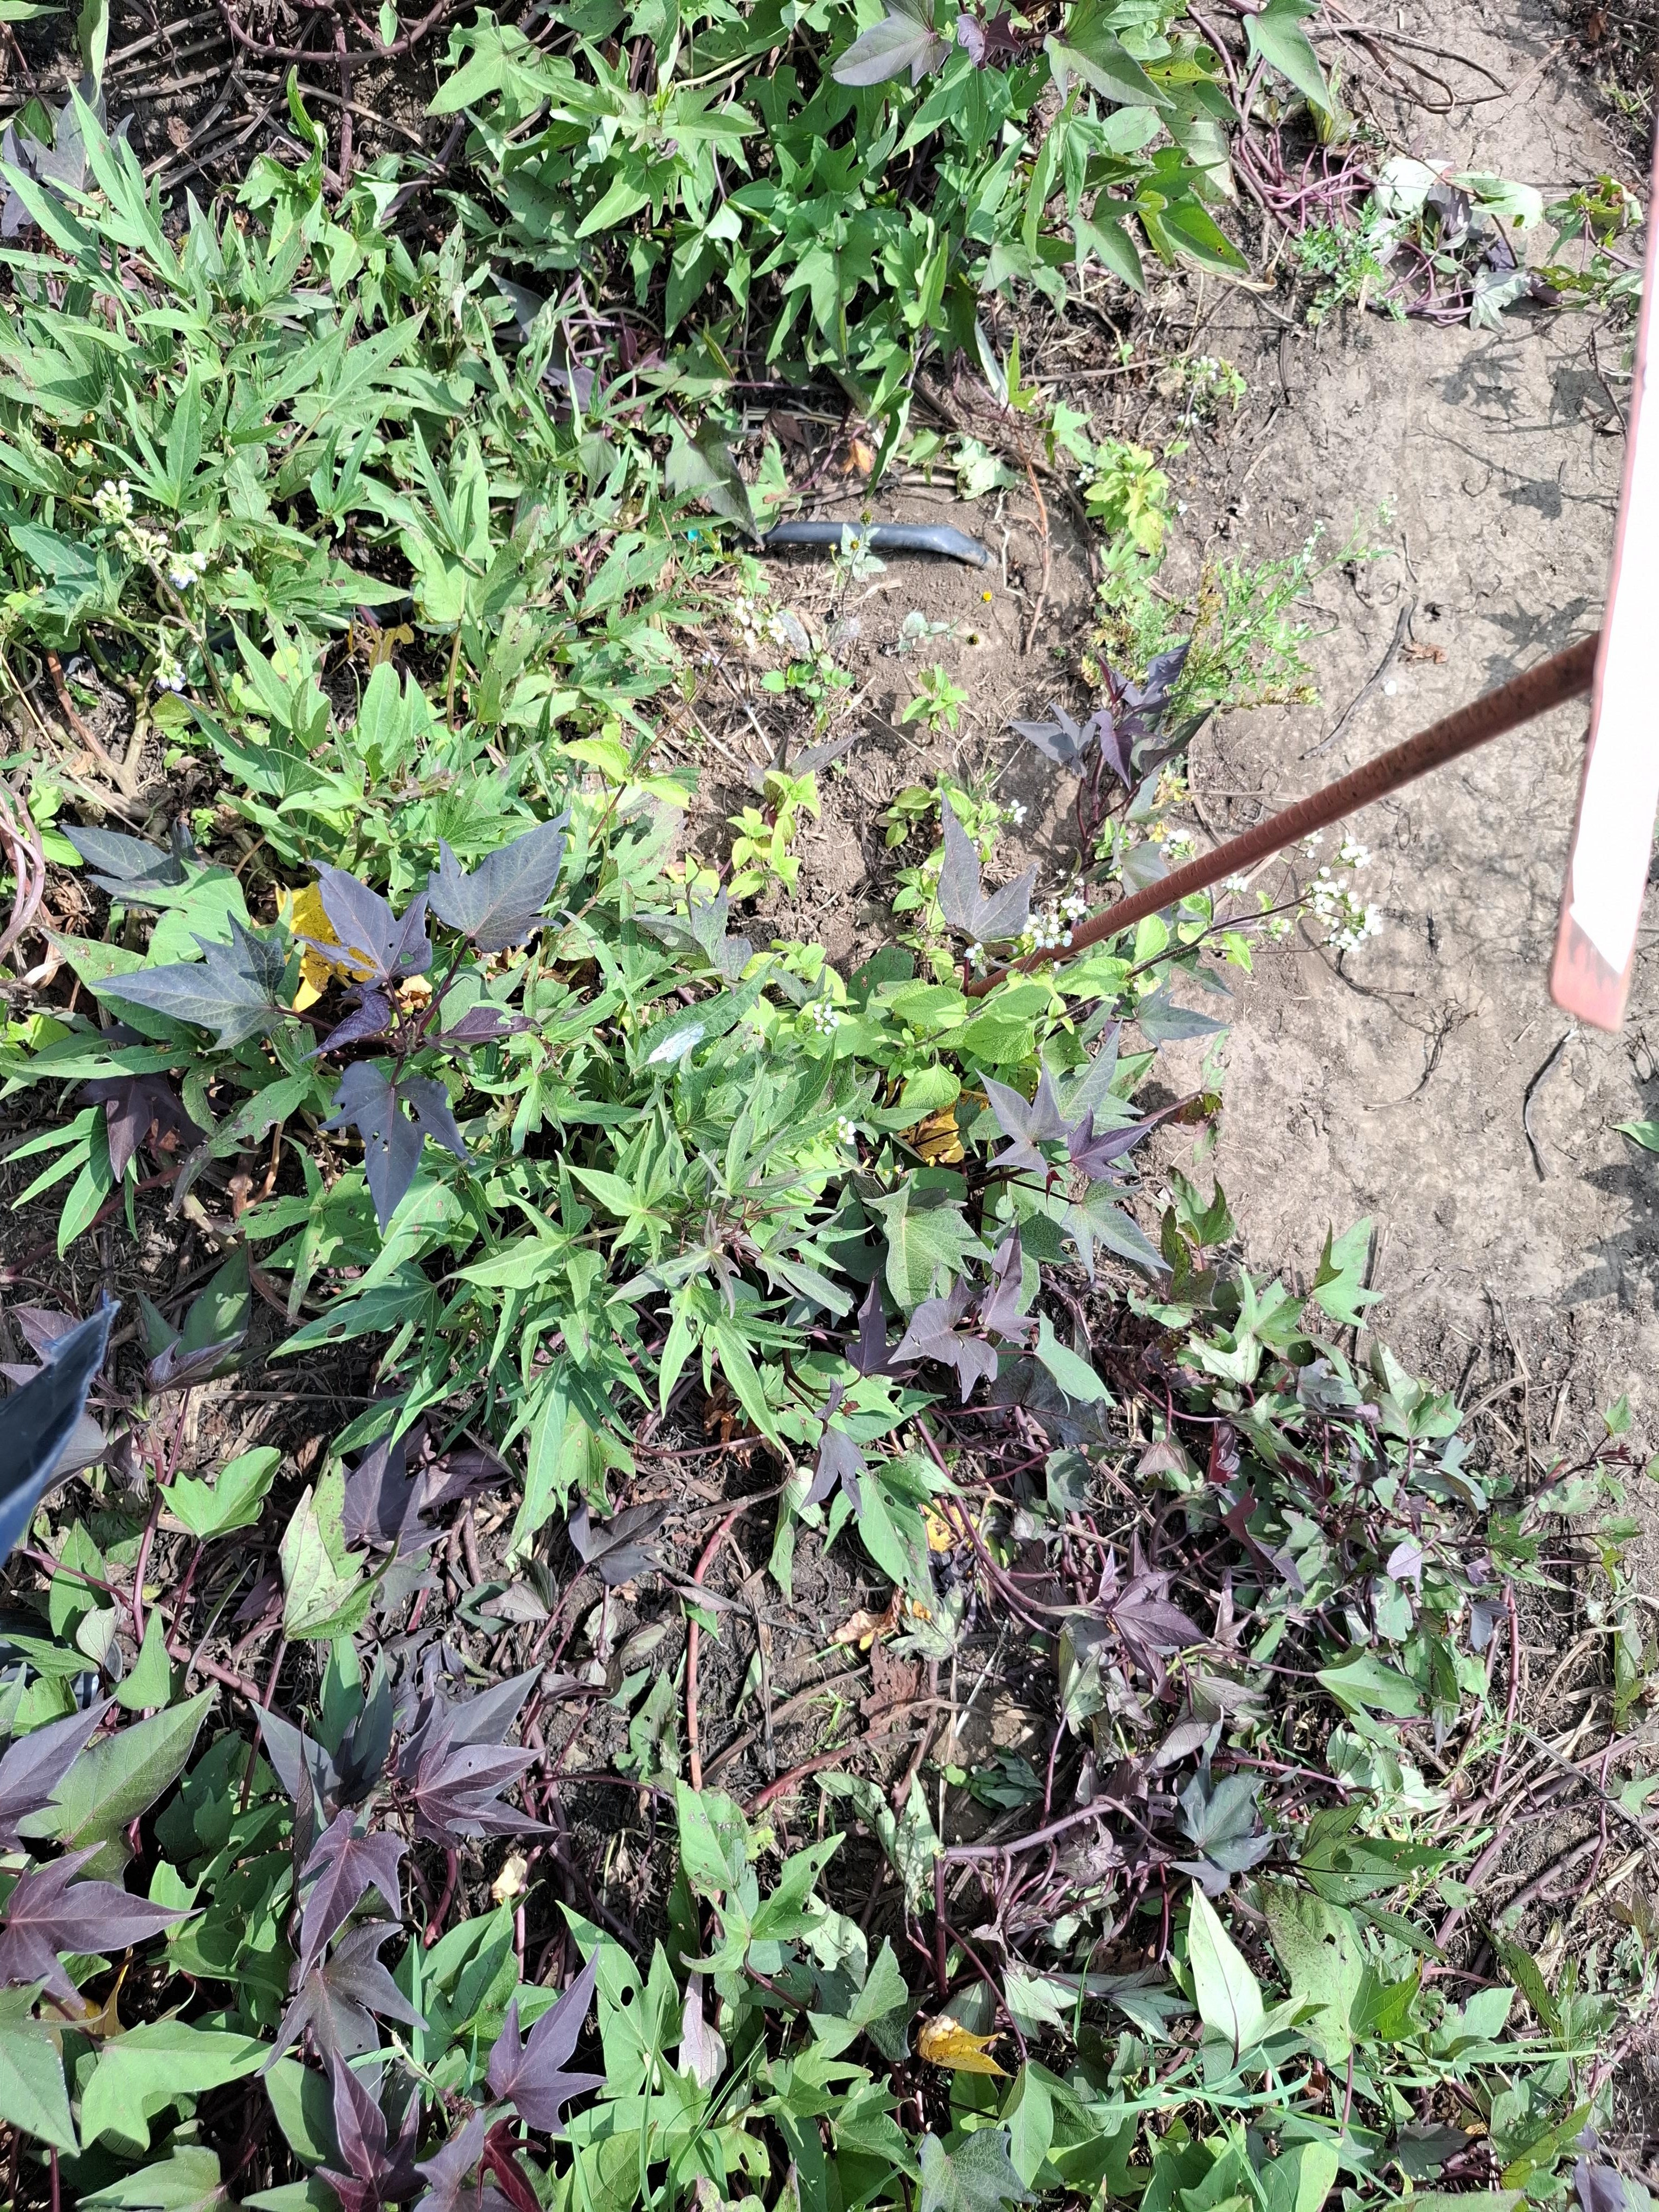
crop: sweet potato
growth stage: flowering
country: Tanzania
